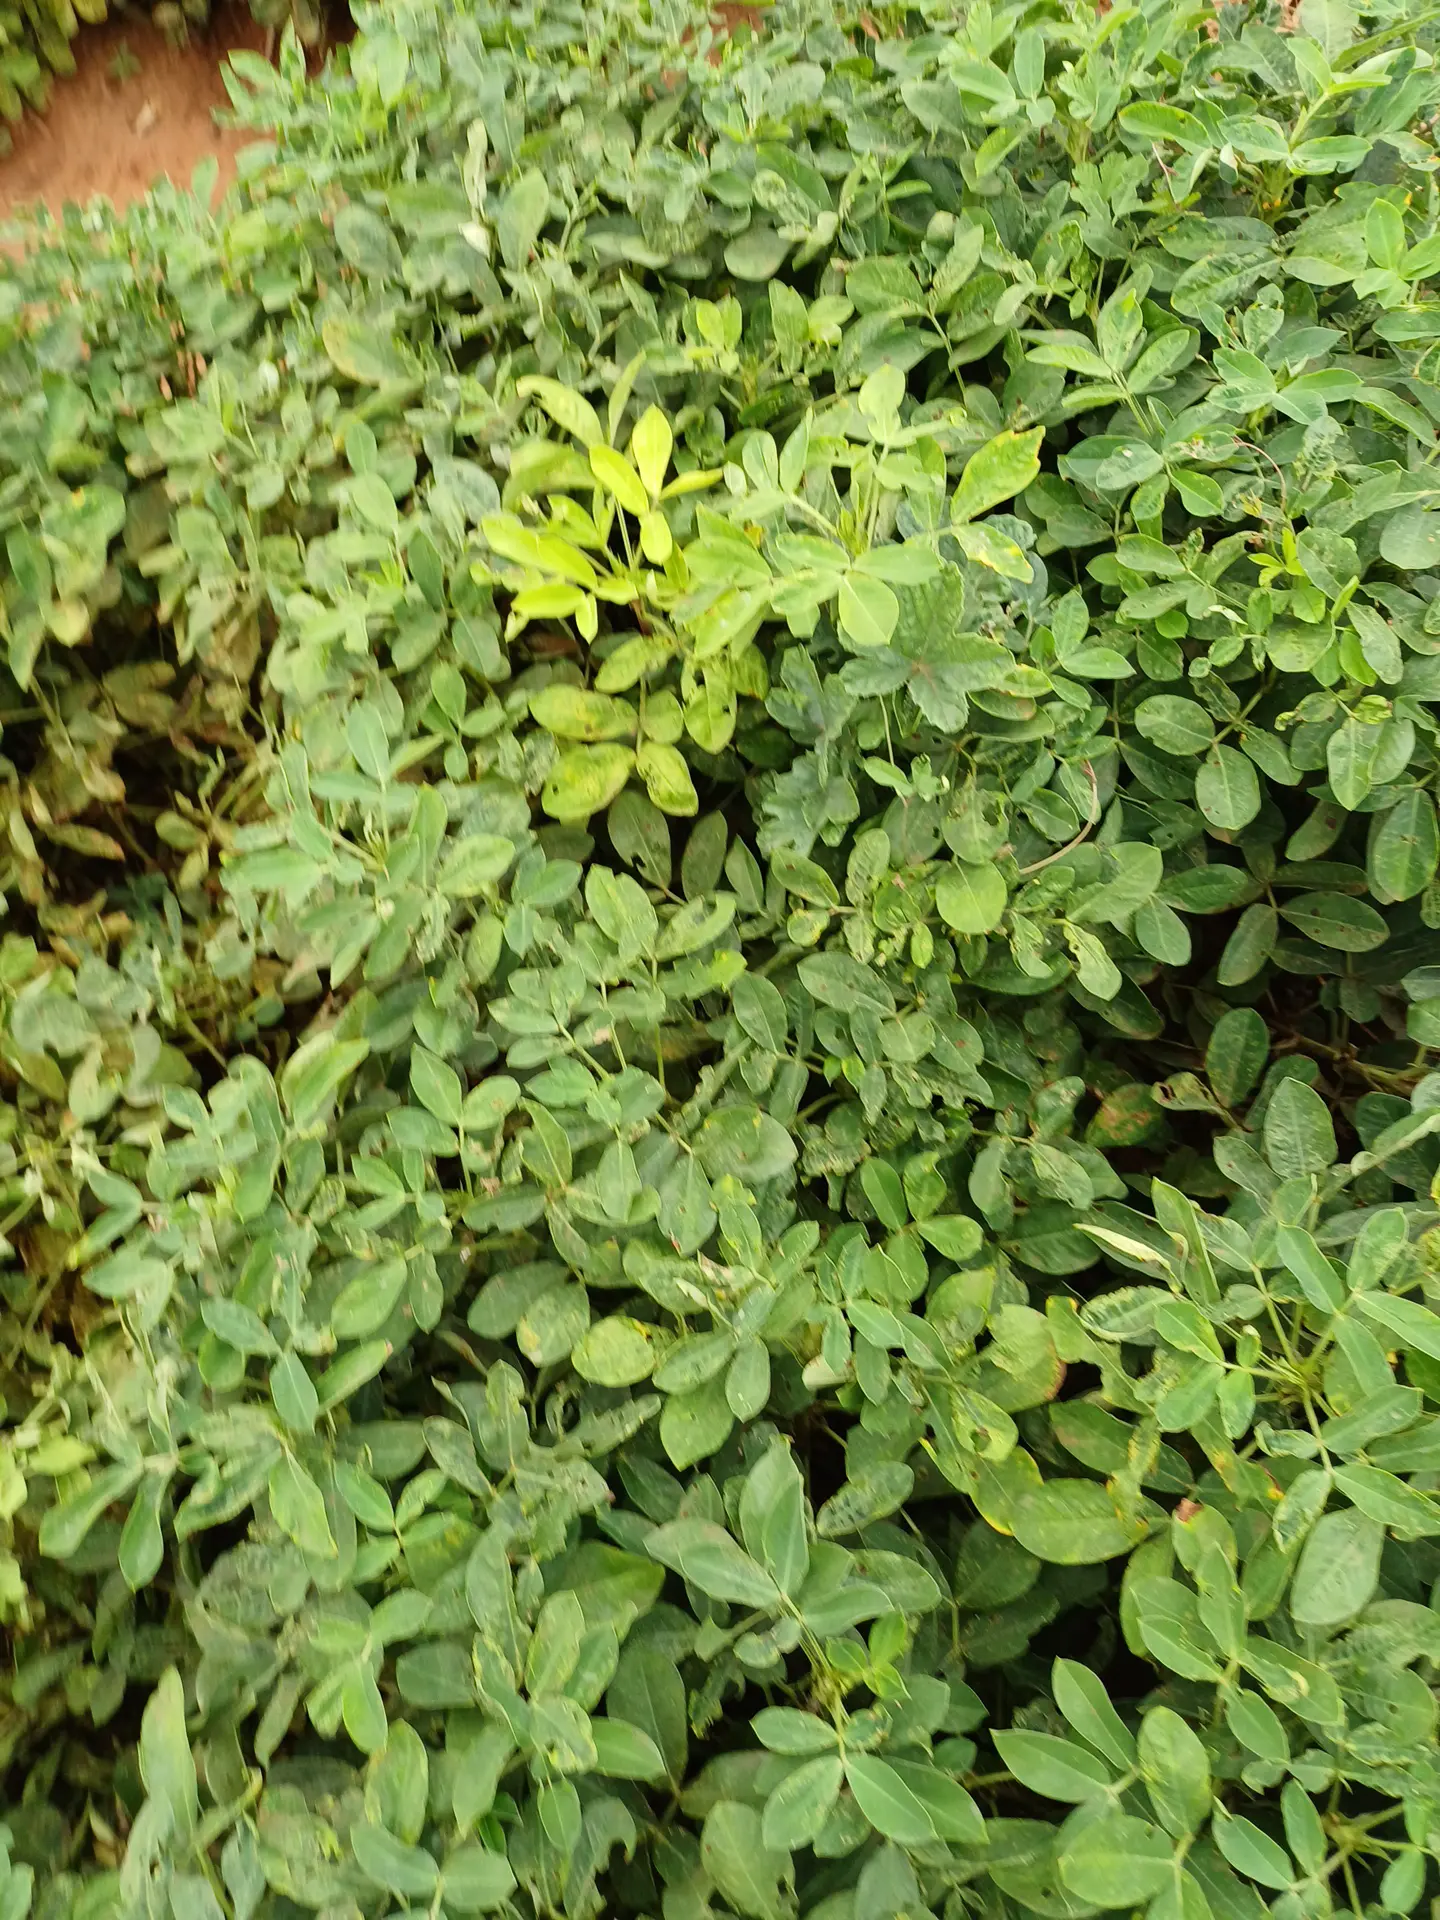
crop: groundnut
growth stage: pegging
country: Kenya
